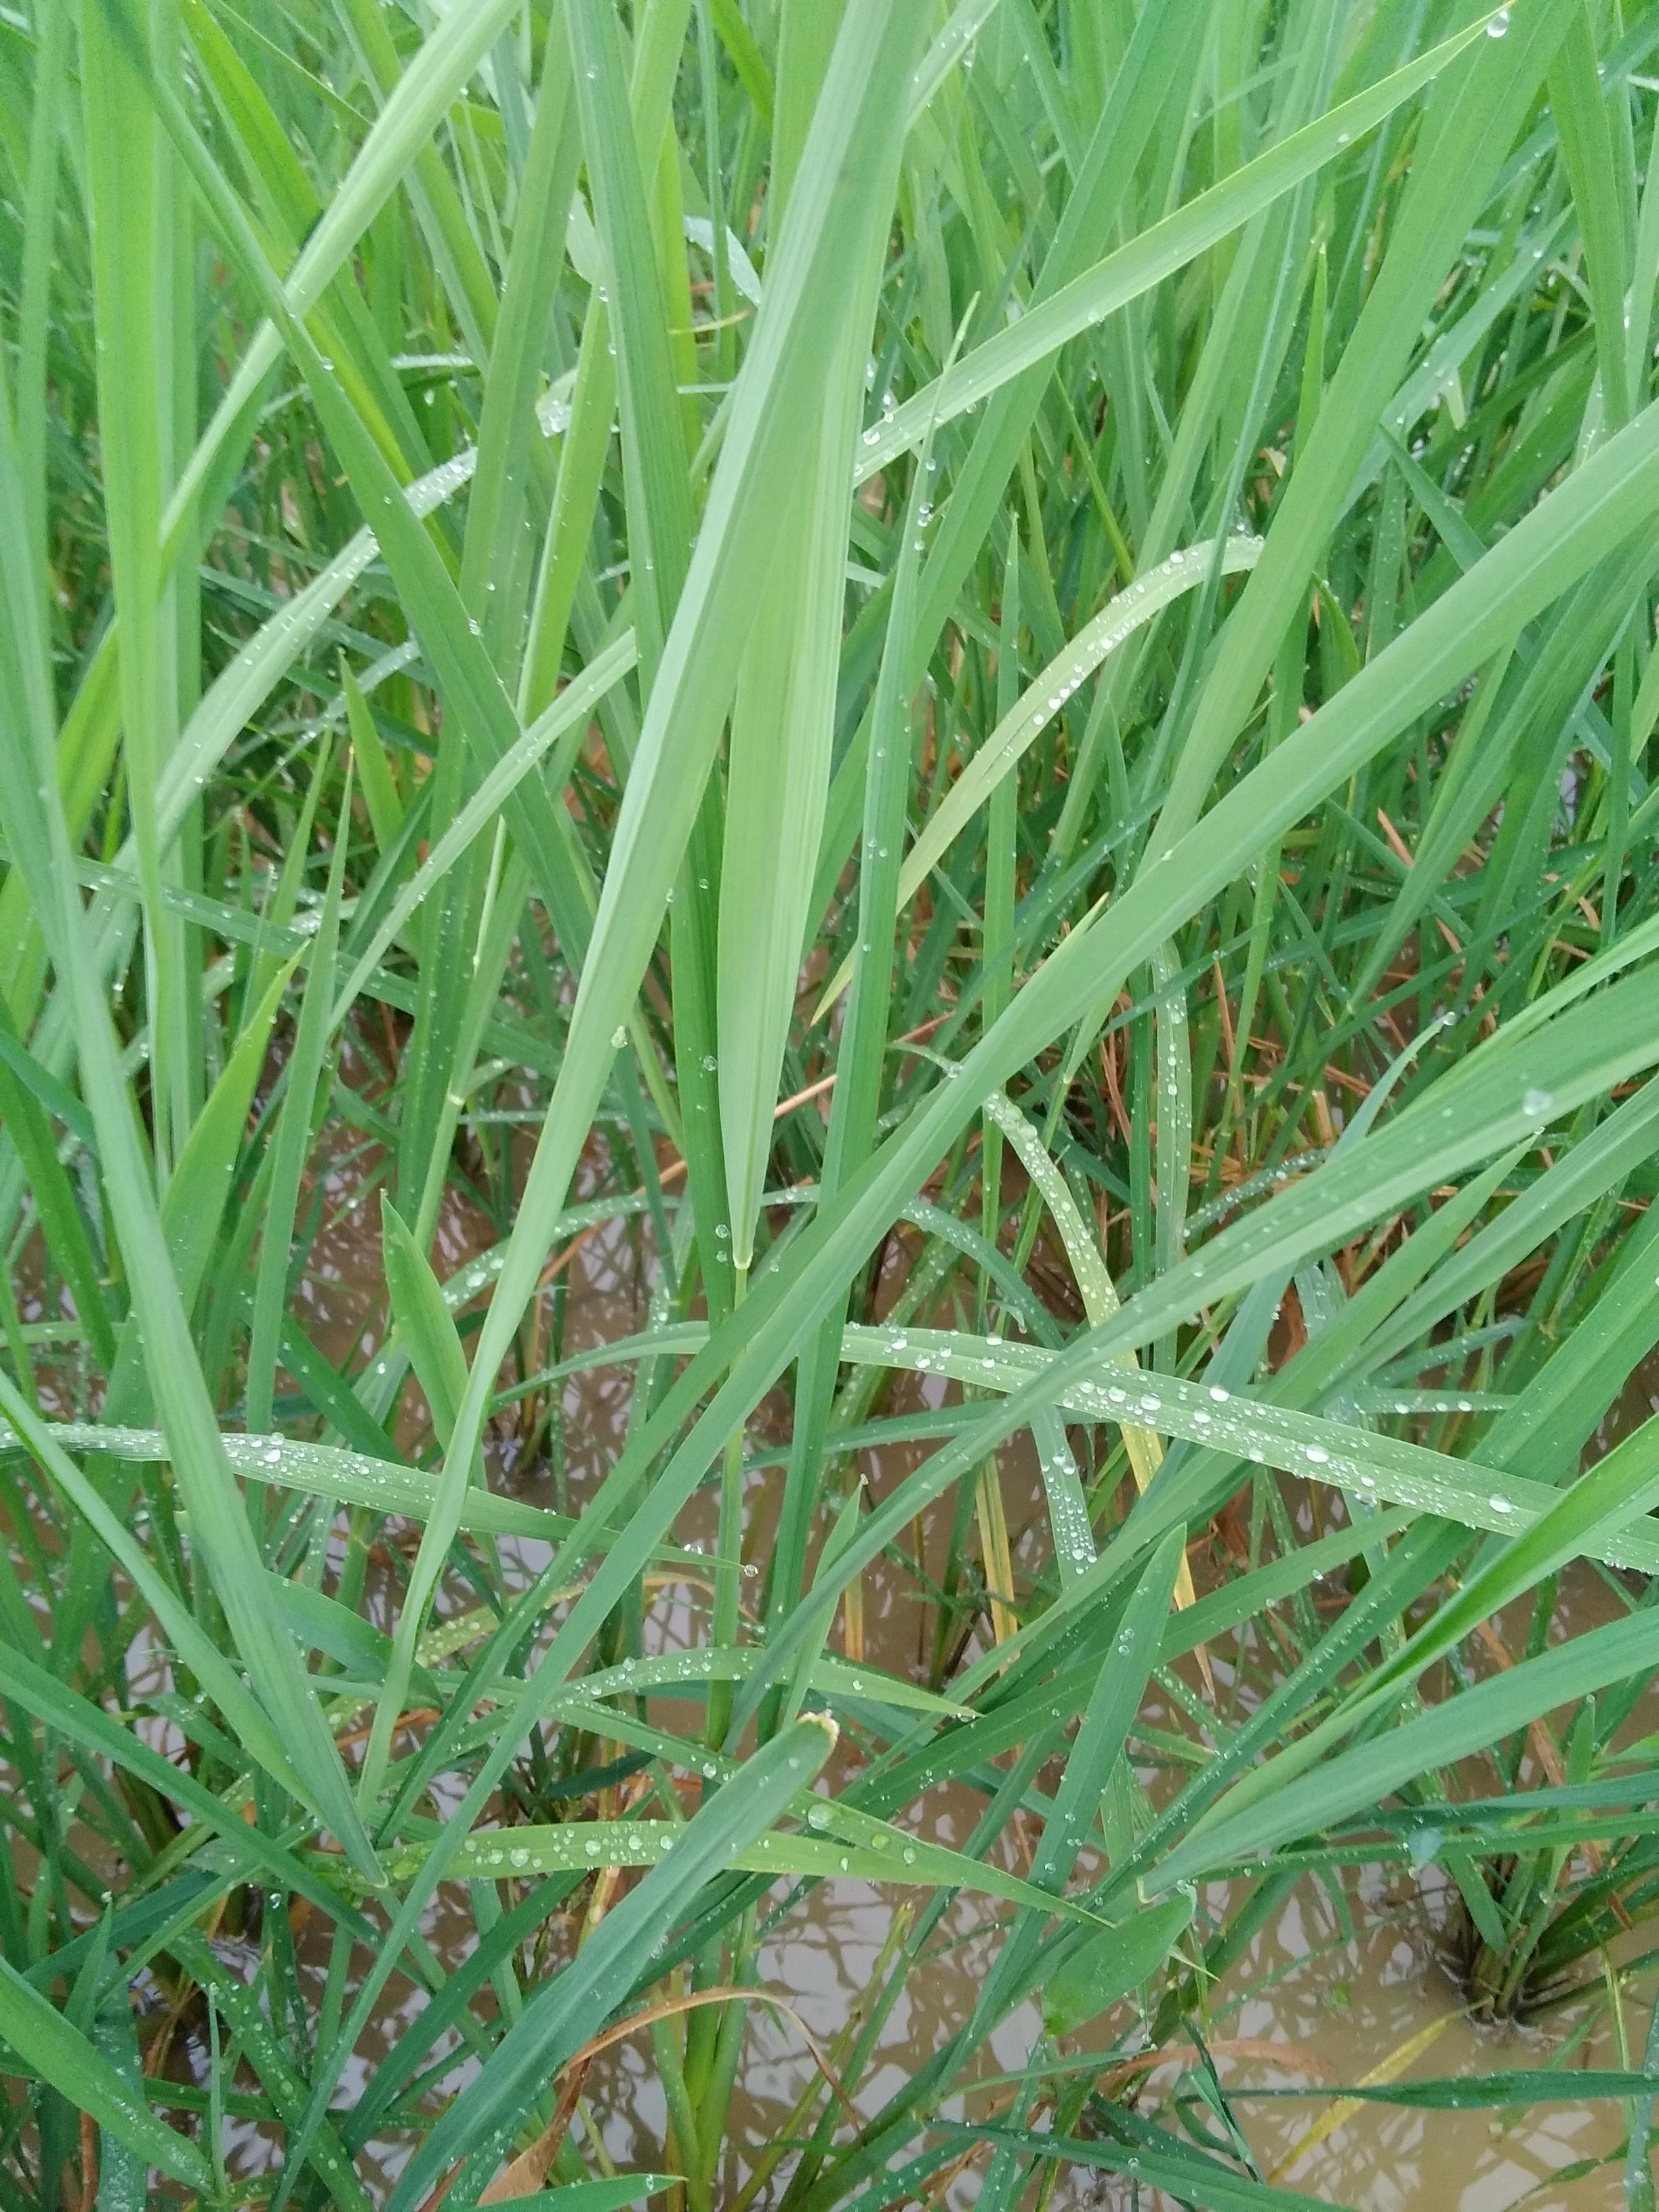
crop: rice
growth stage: elongation stem
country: Nigeria
